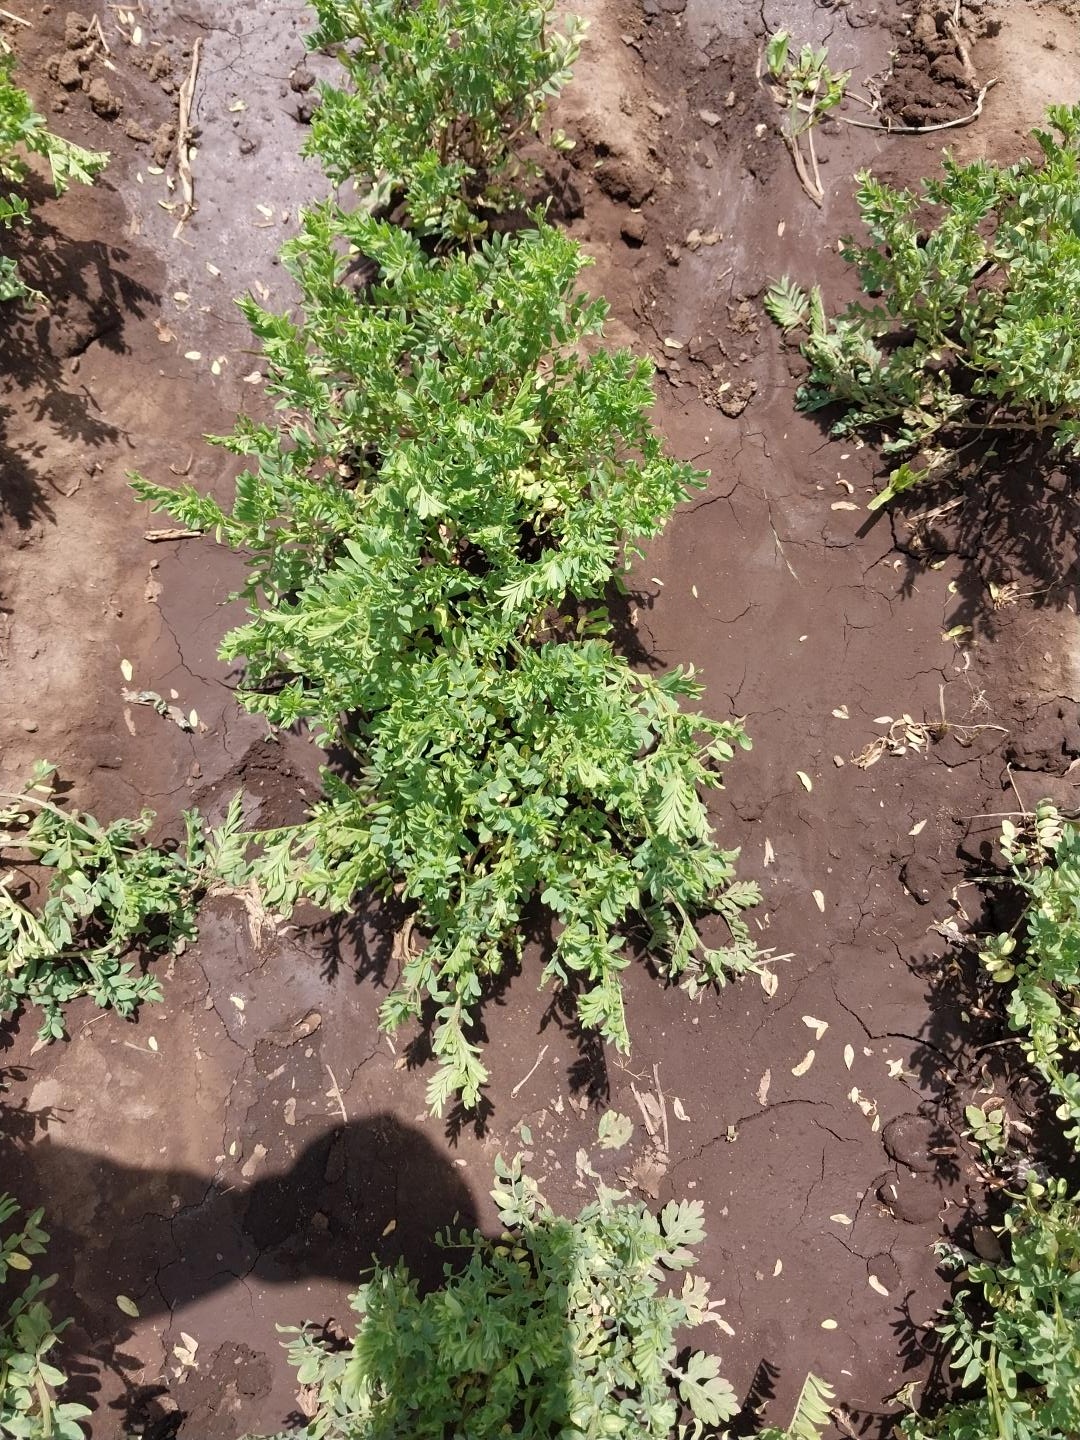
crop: lentil
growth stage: vegetative
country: Tanzania
